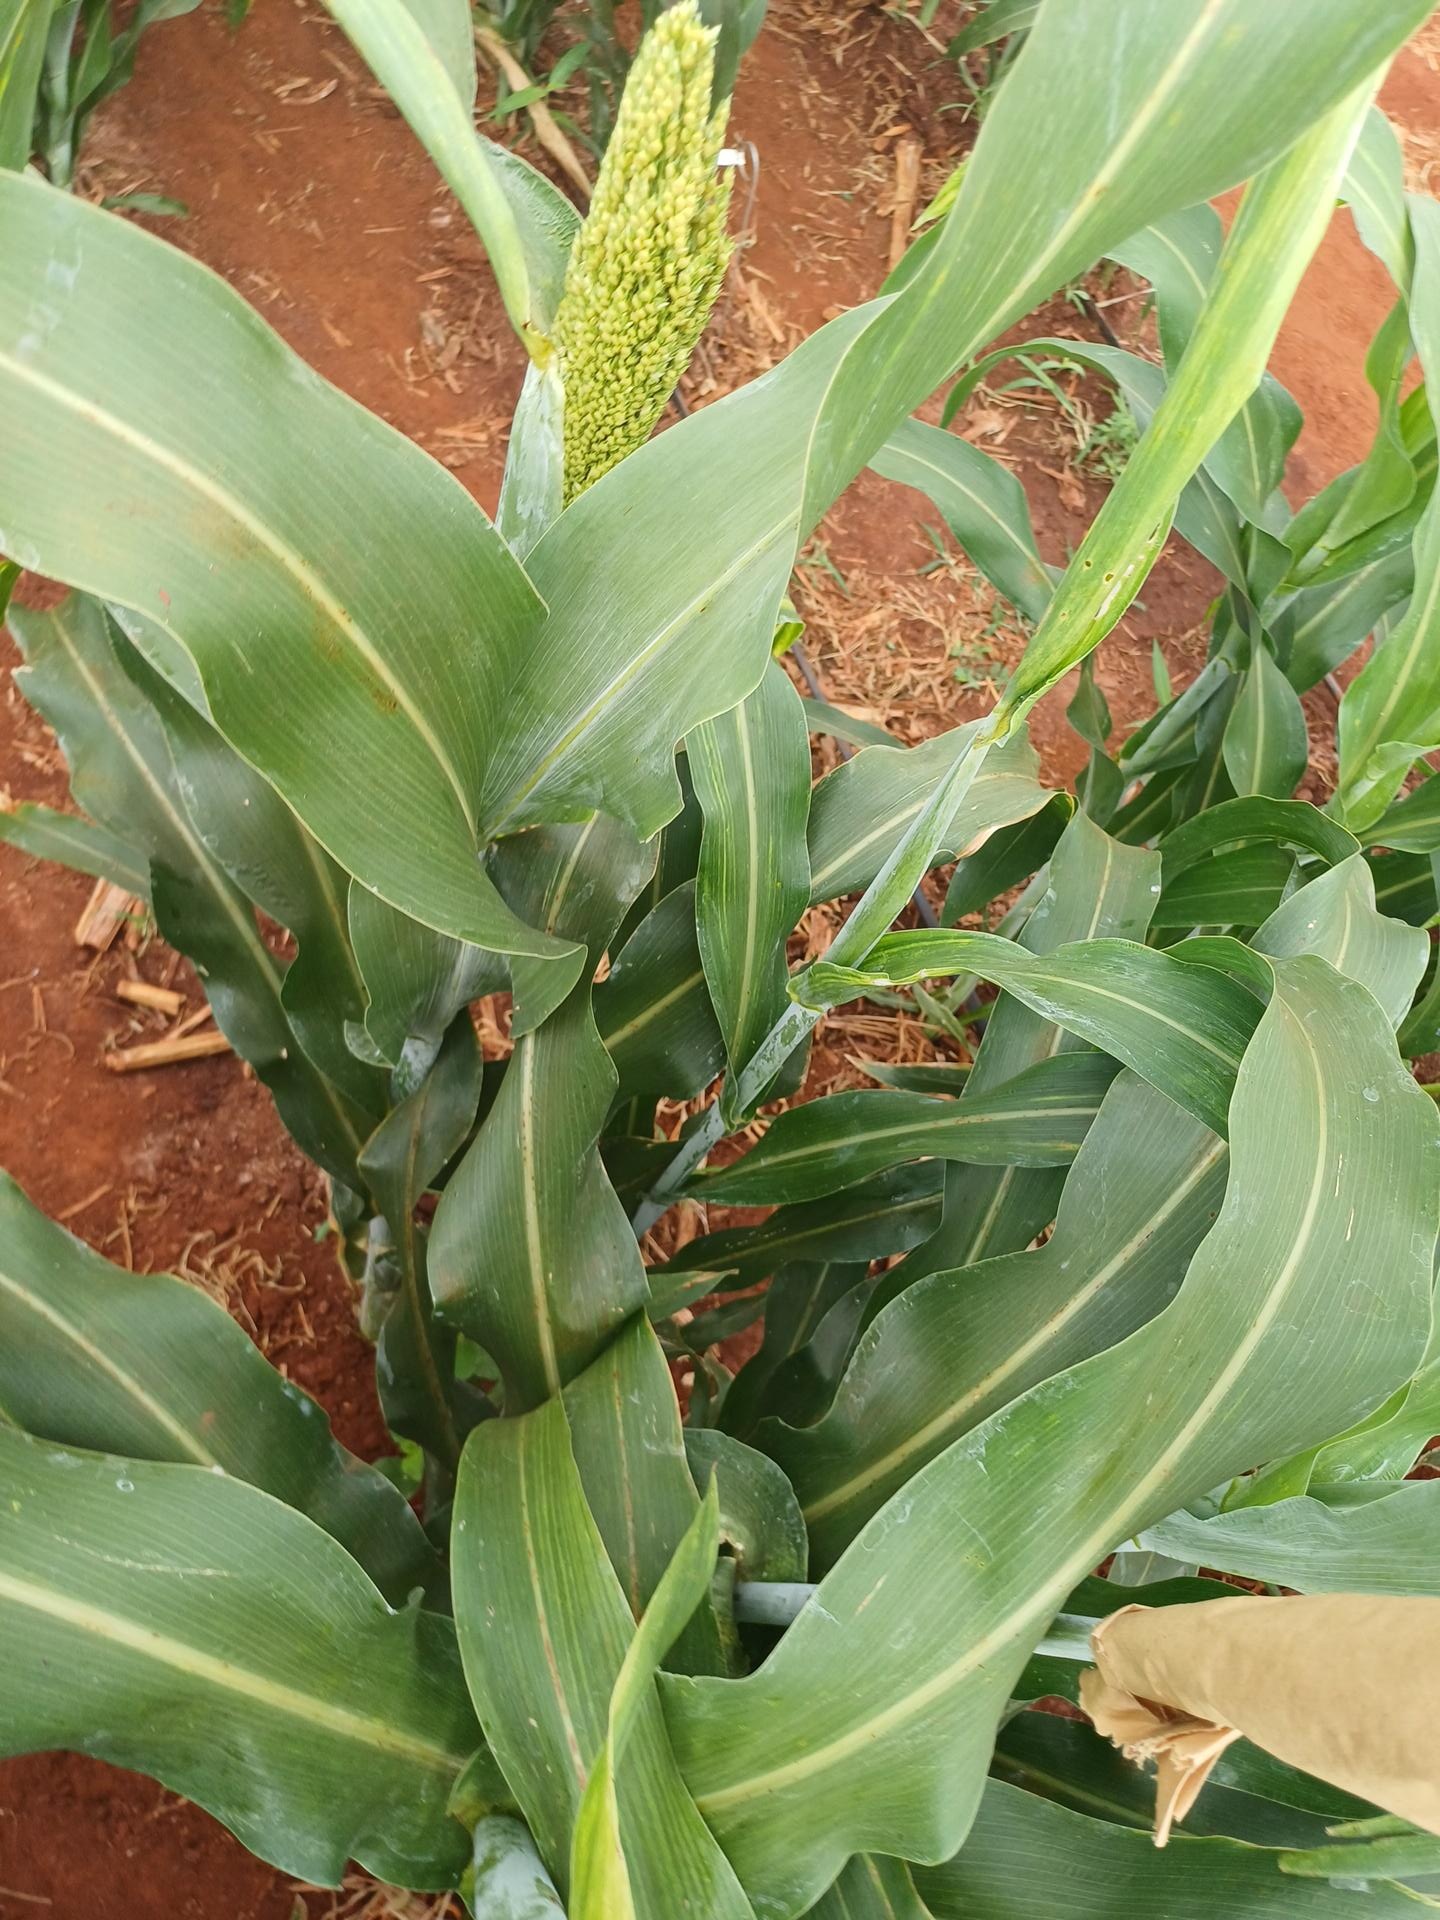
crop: sorghum
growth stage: heading tuber
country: Kenya
